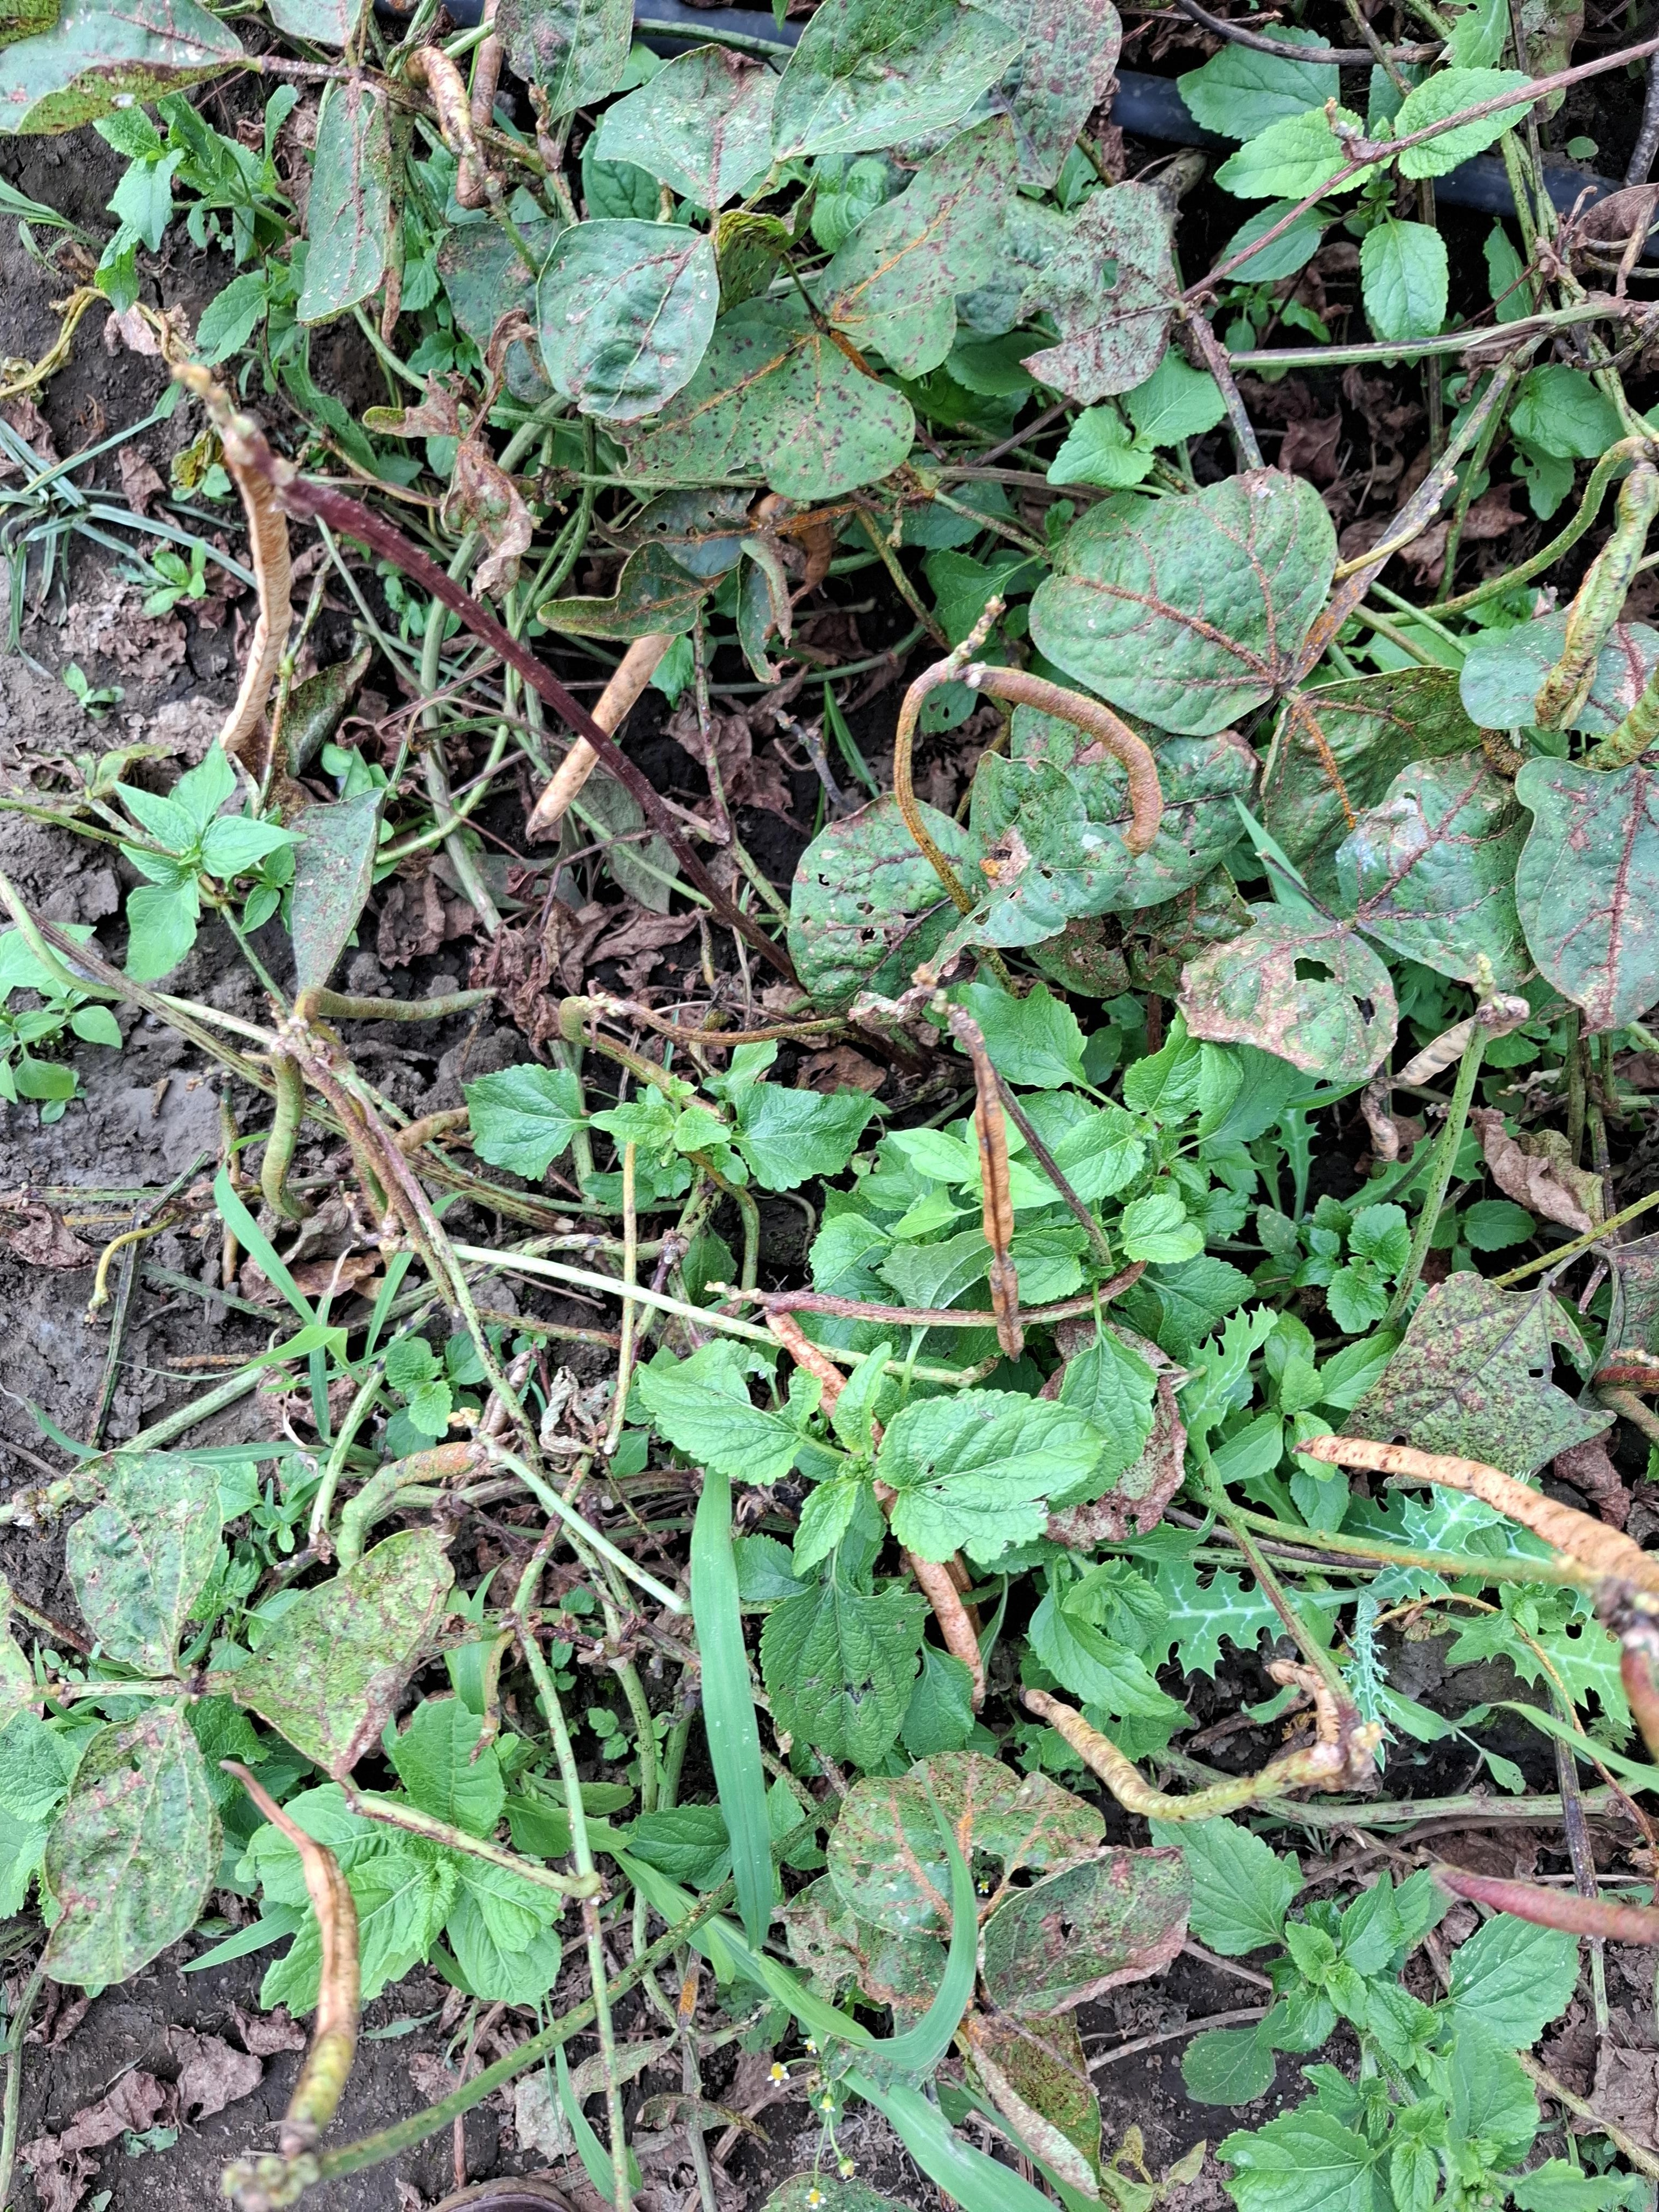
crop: cowpea
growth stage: development pod
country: Tanzania
